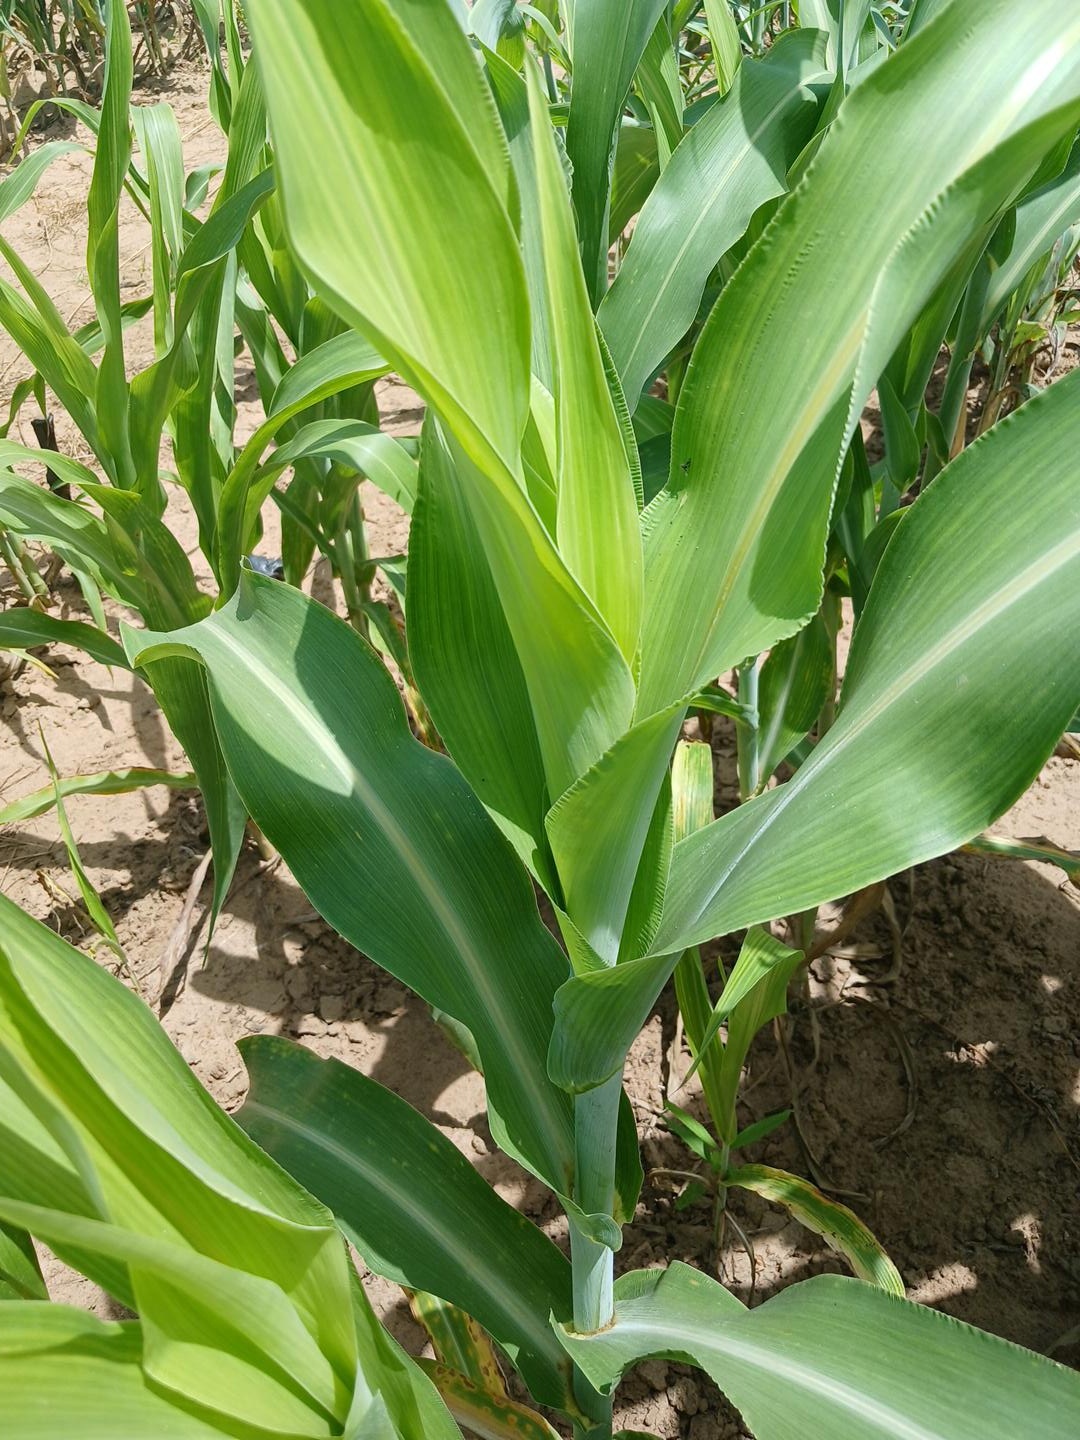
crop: sorghum
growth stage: vegetative
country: Senegal
